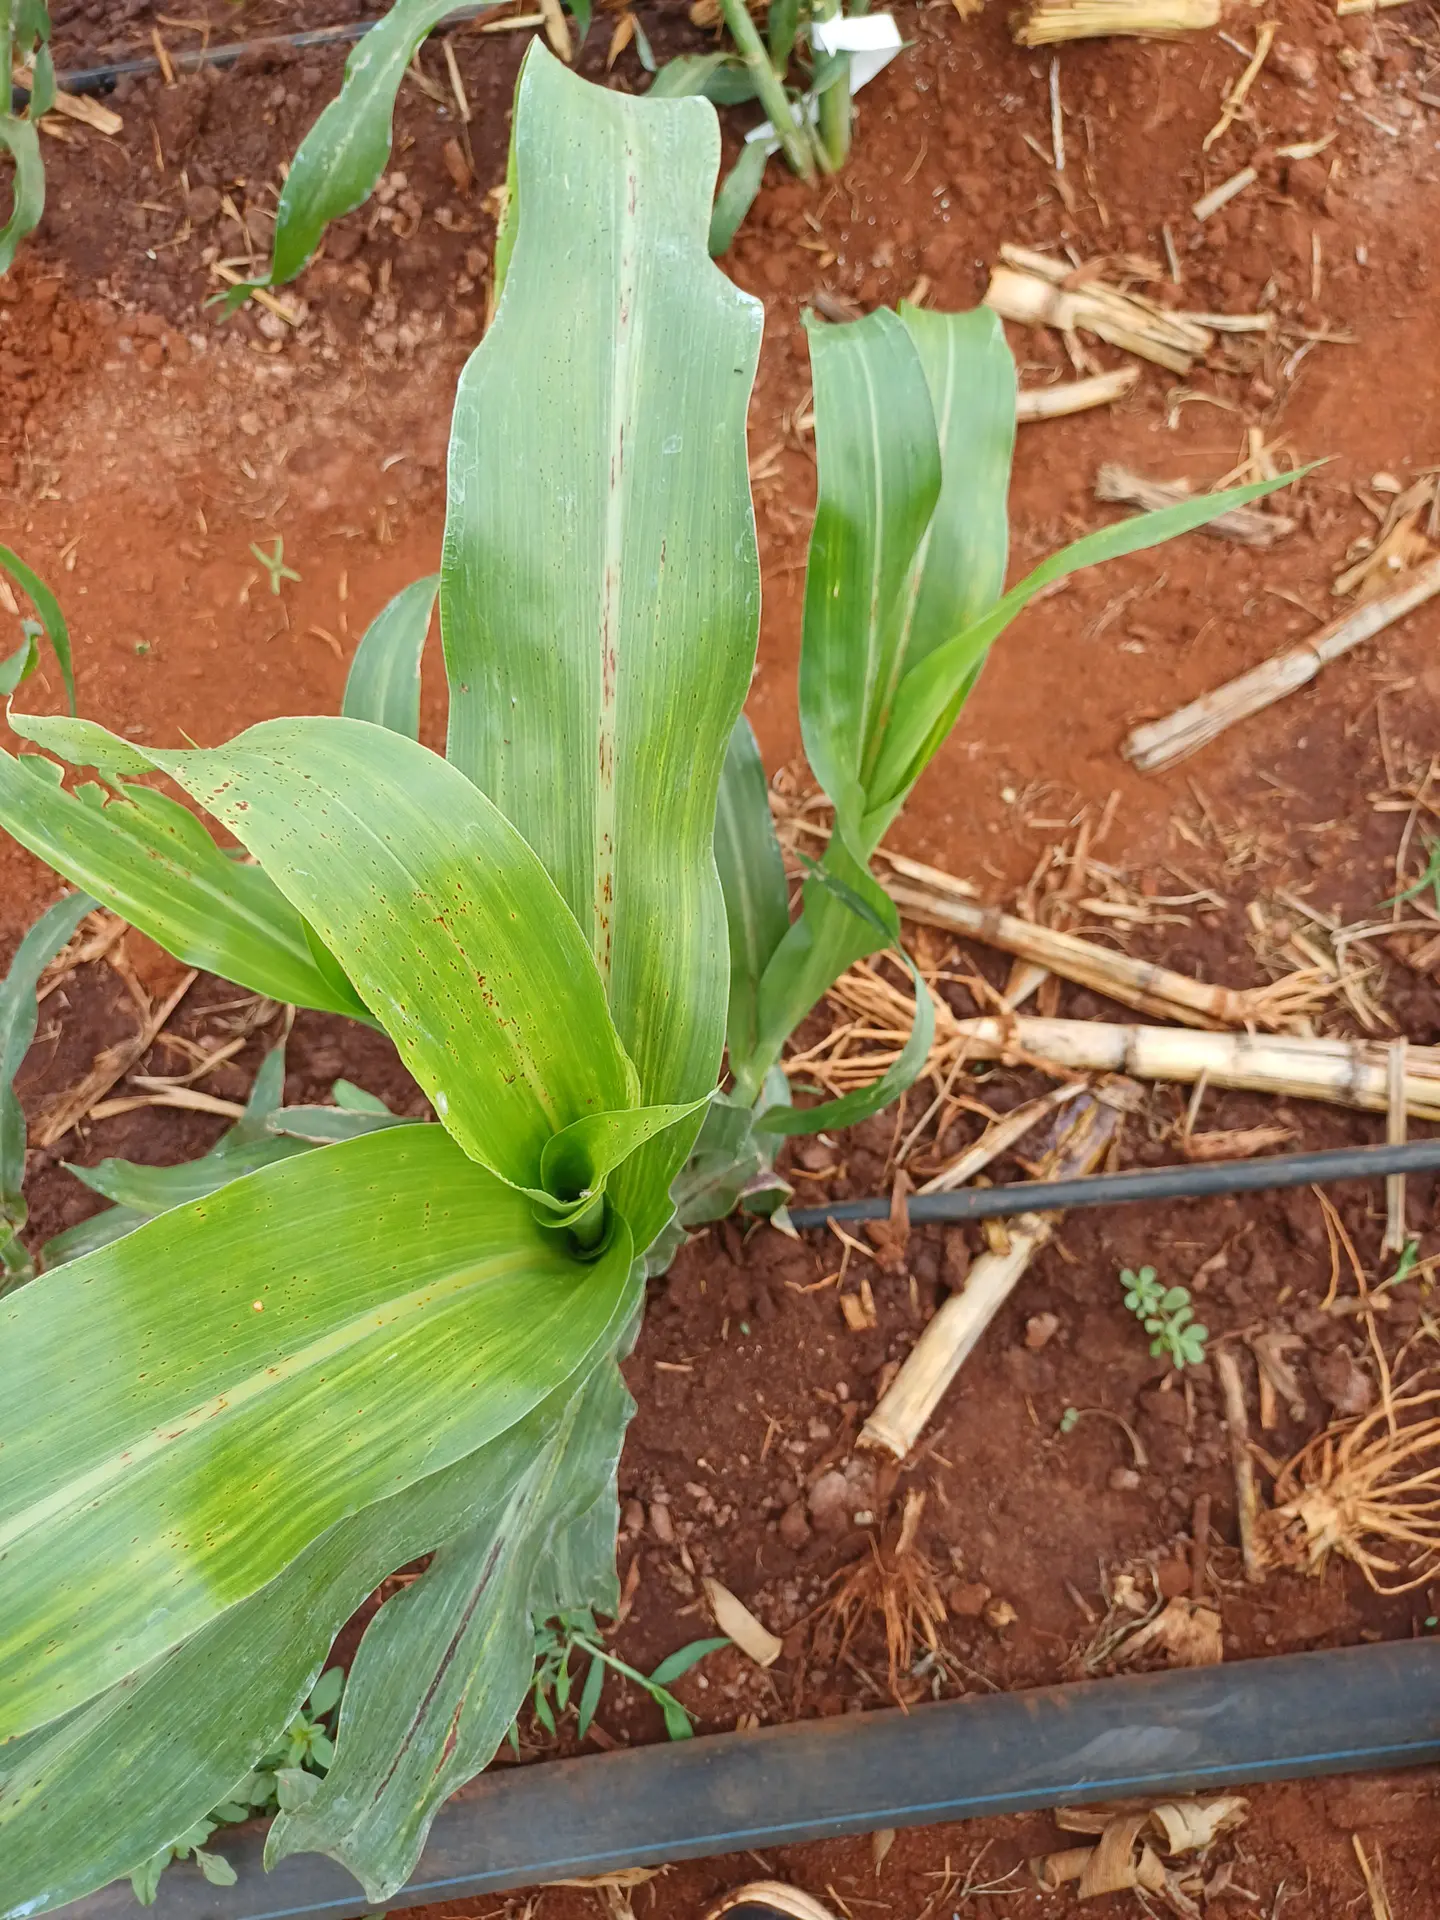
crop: sorghum
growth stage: vegetative
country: Kenya
